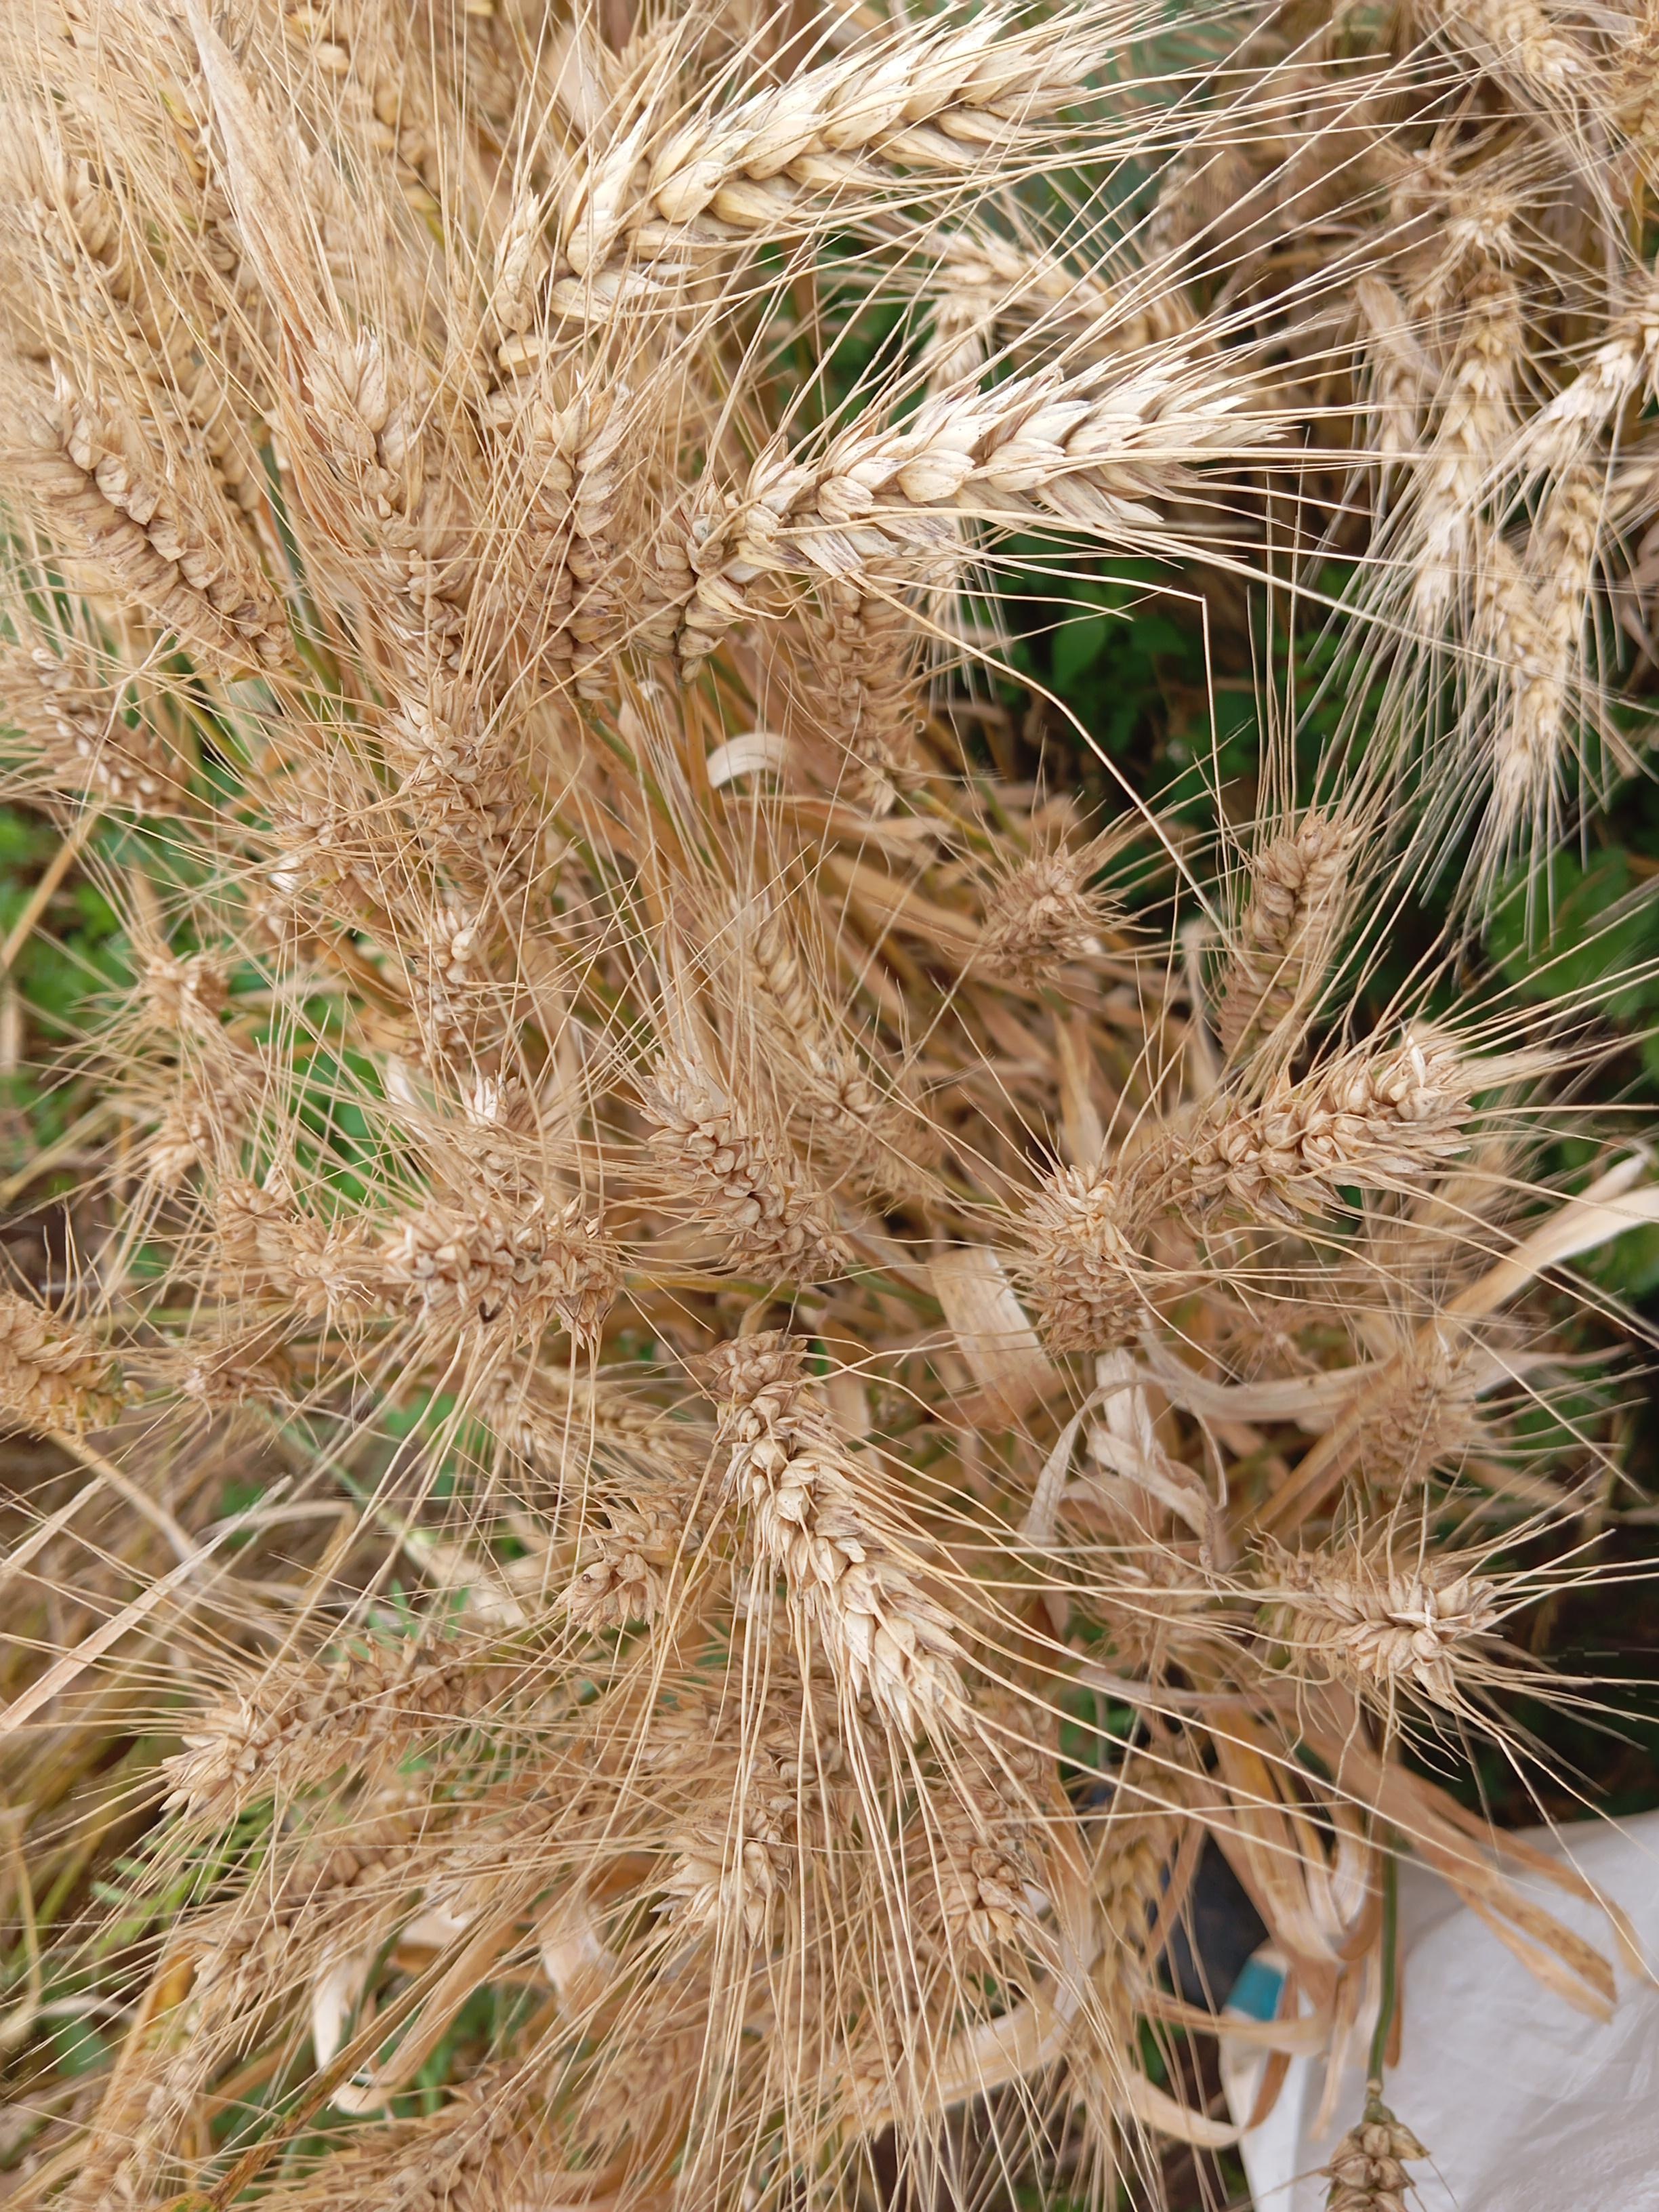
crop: wheat
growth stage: maturity
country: Kenya
